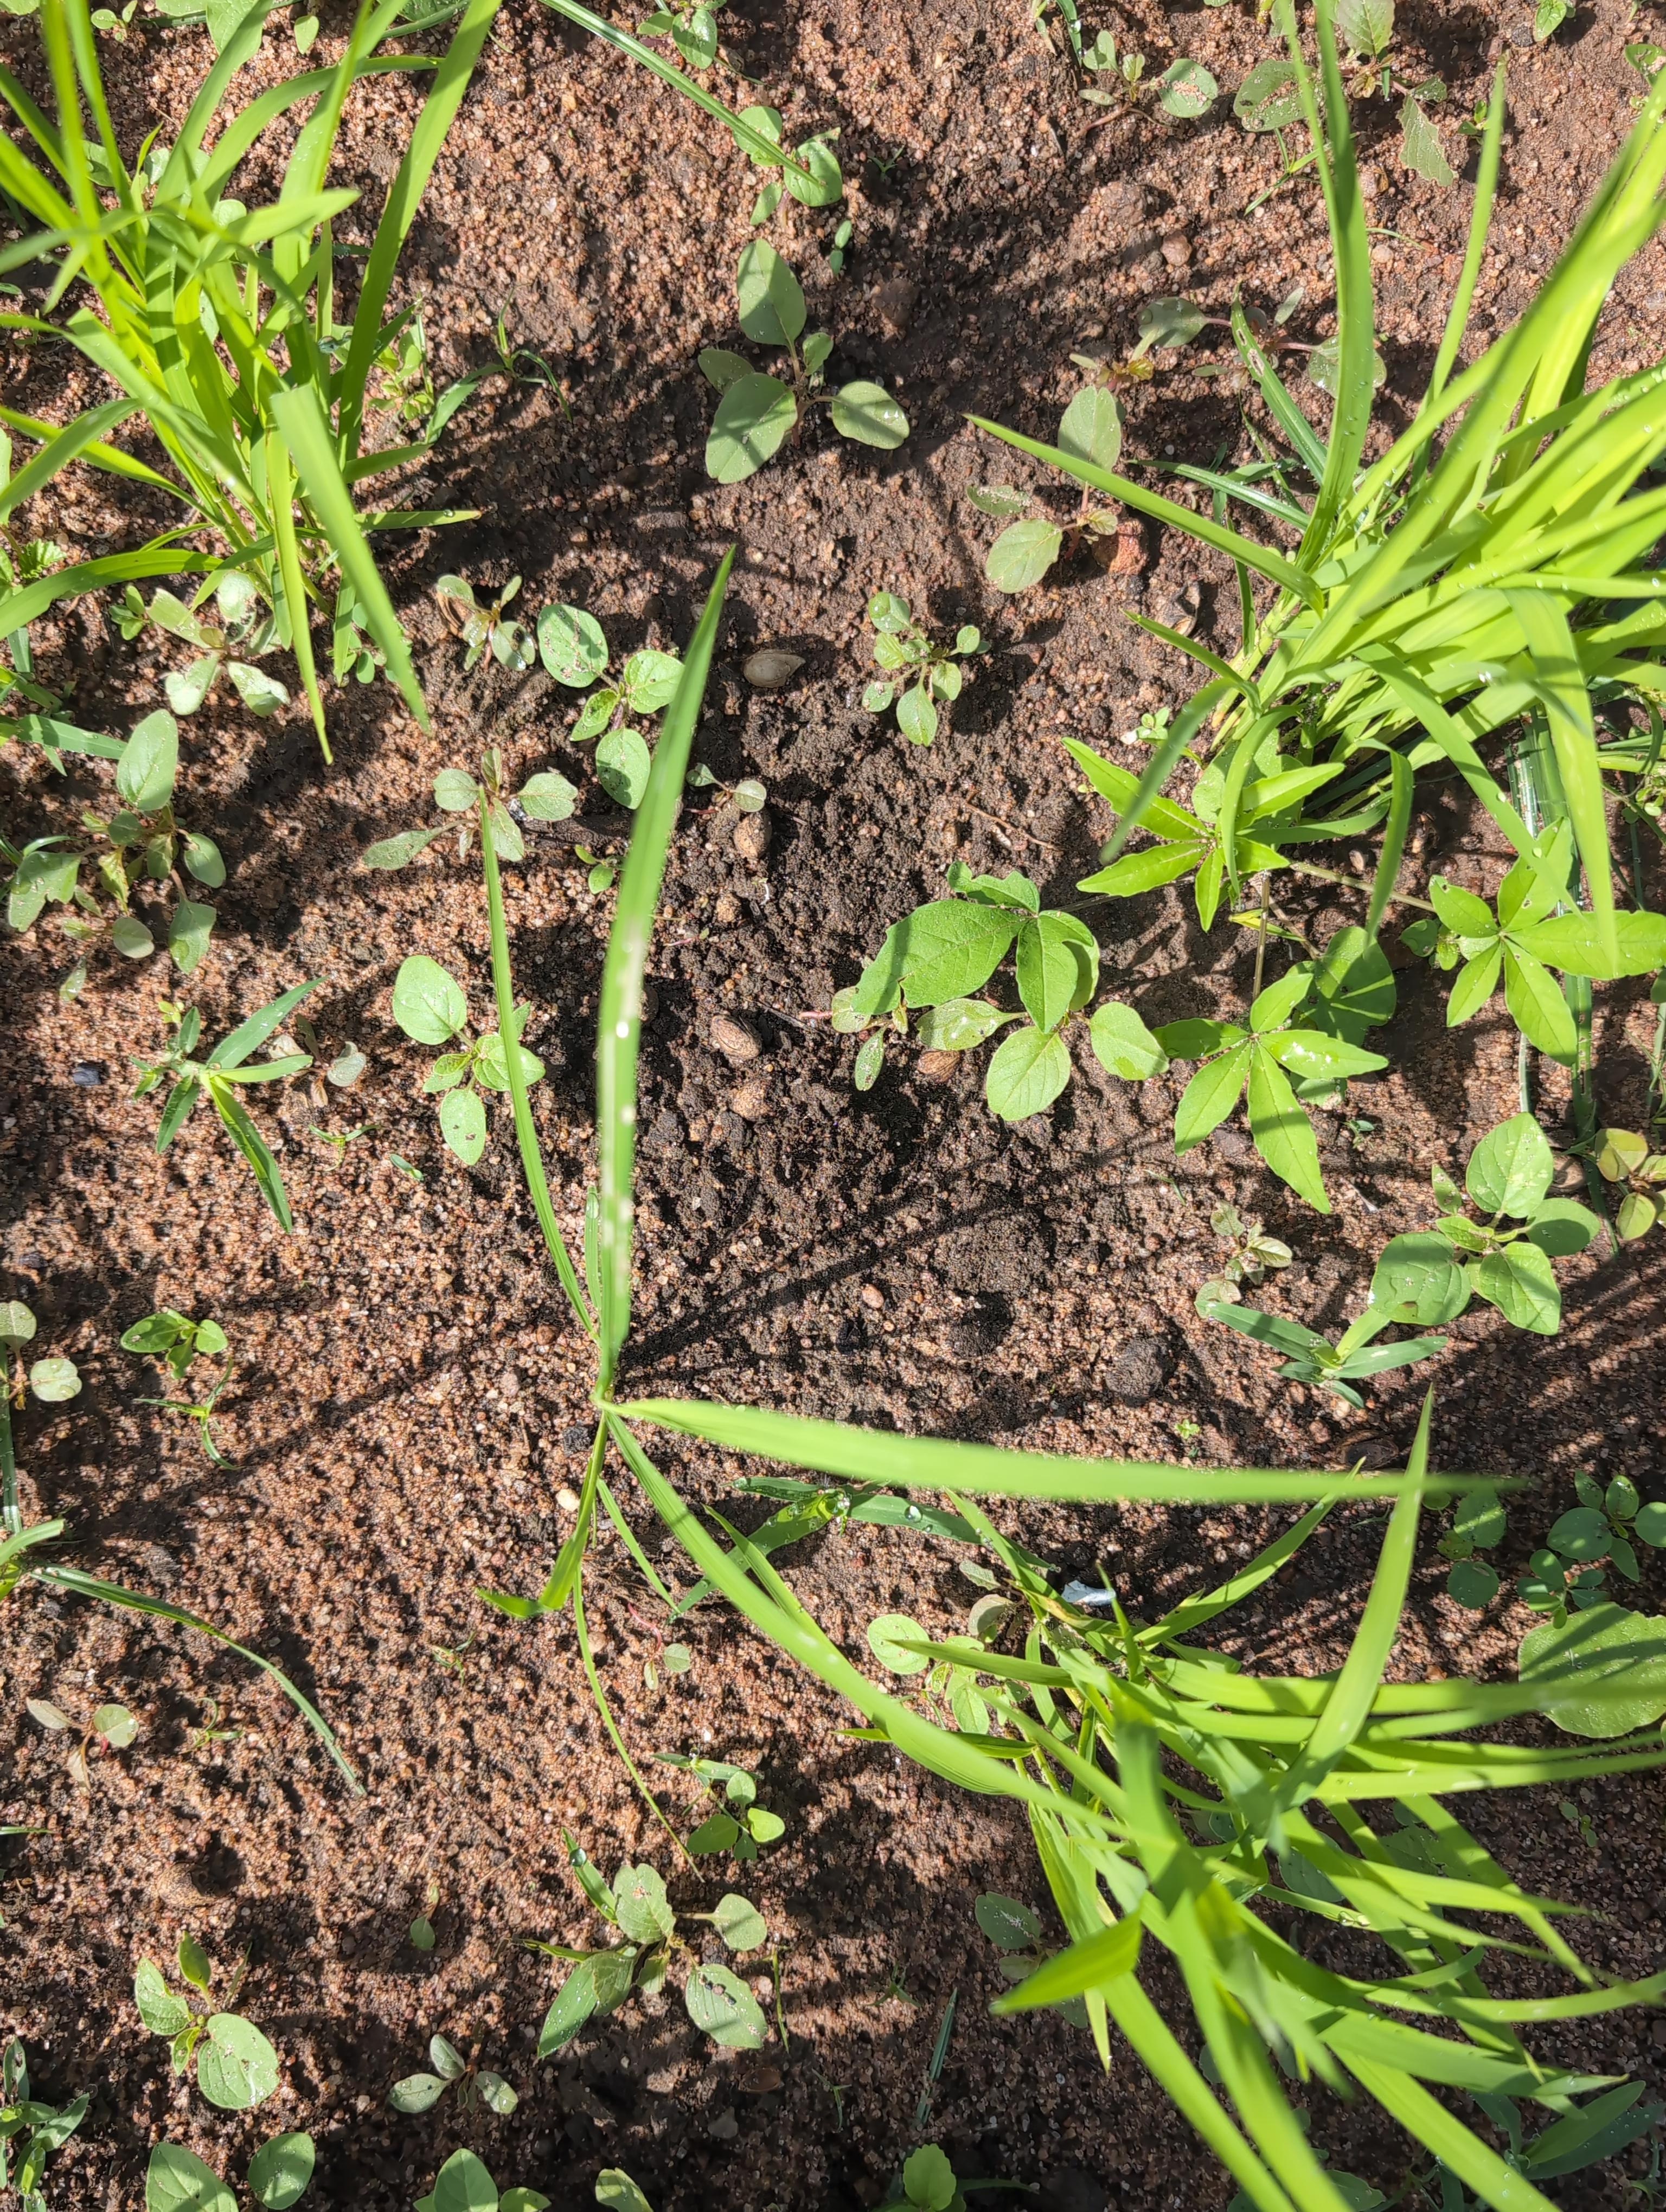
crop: rice
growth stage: establishment seedling
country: Côte d'Ivoire
